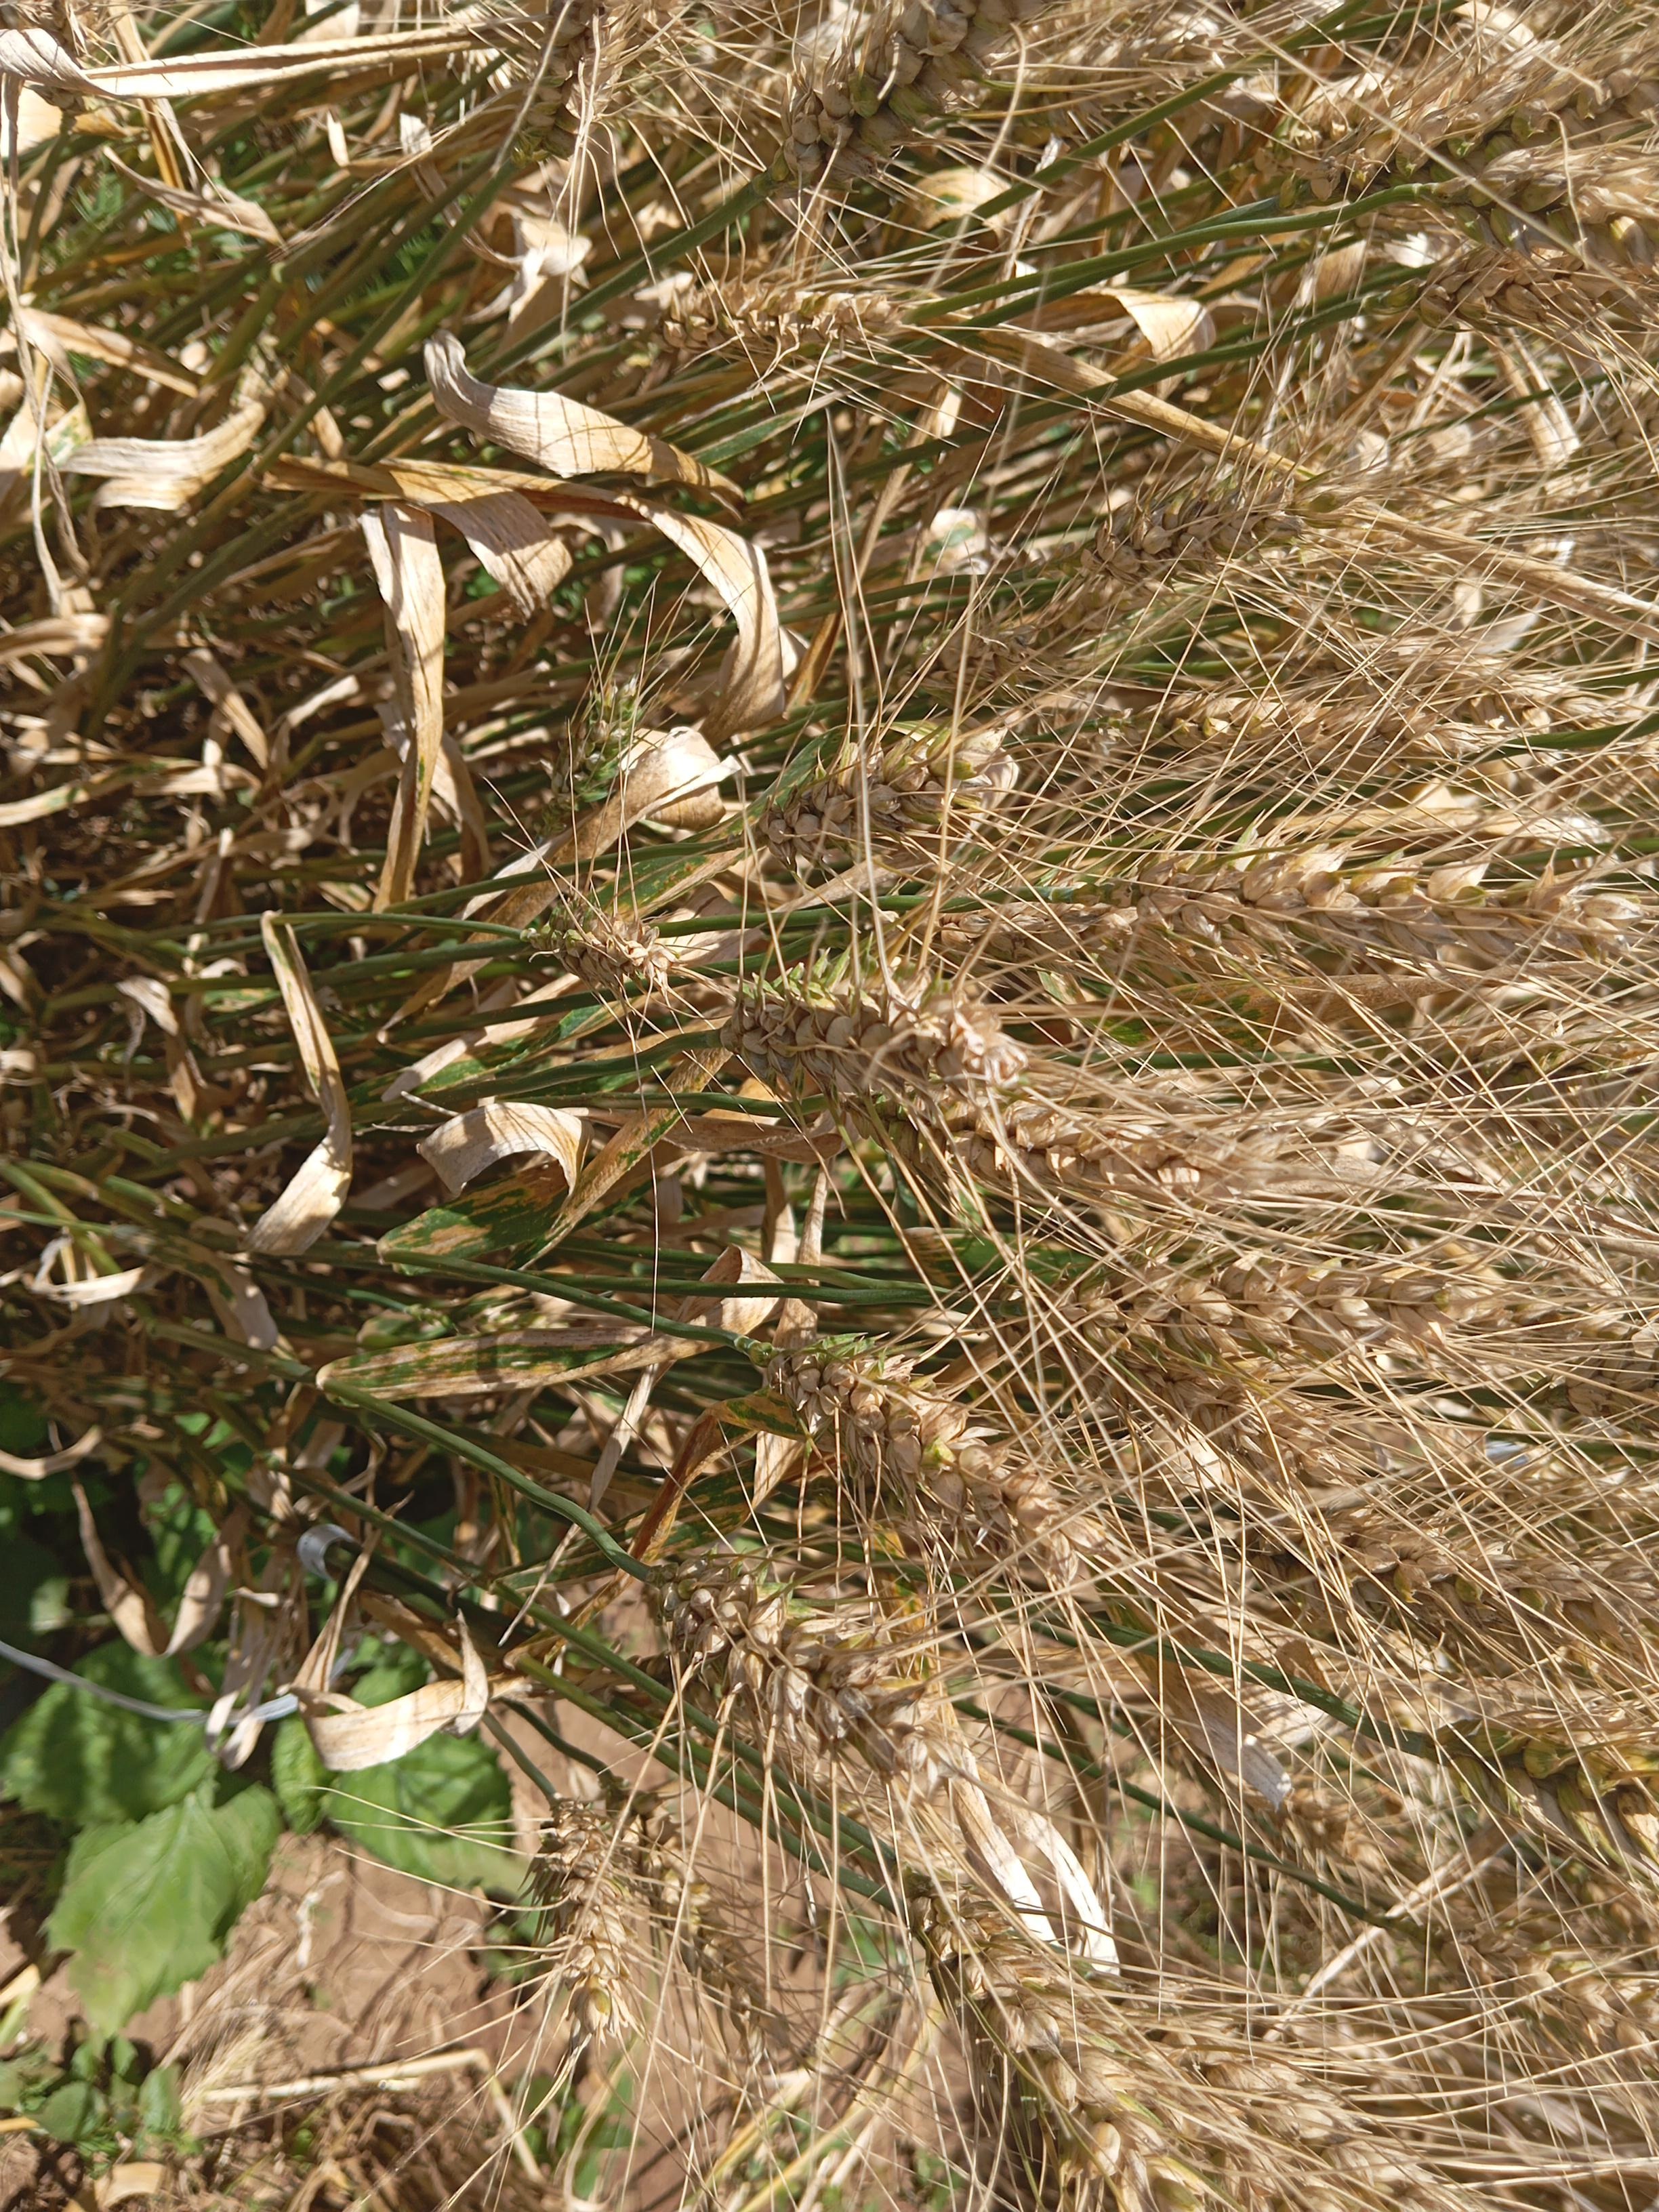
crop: wheat
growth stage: maturity
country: Kenya
